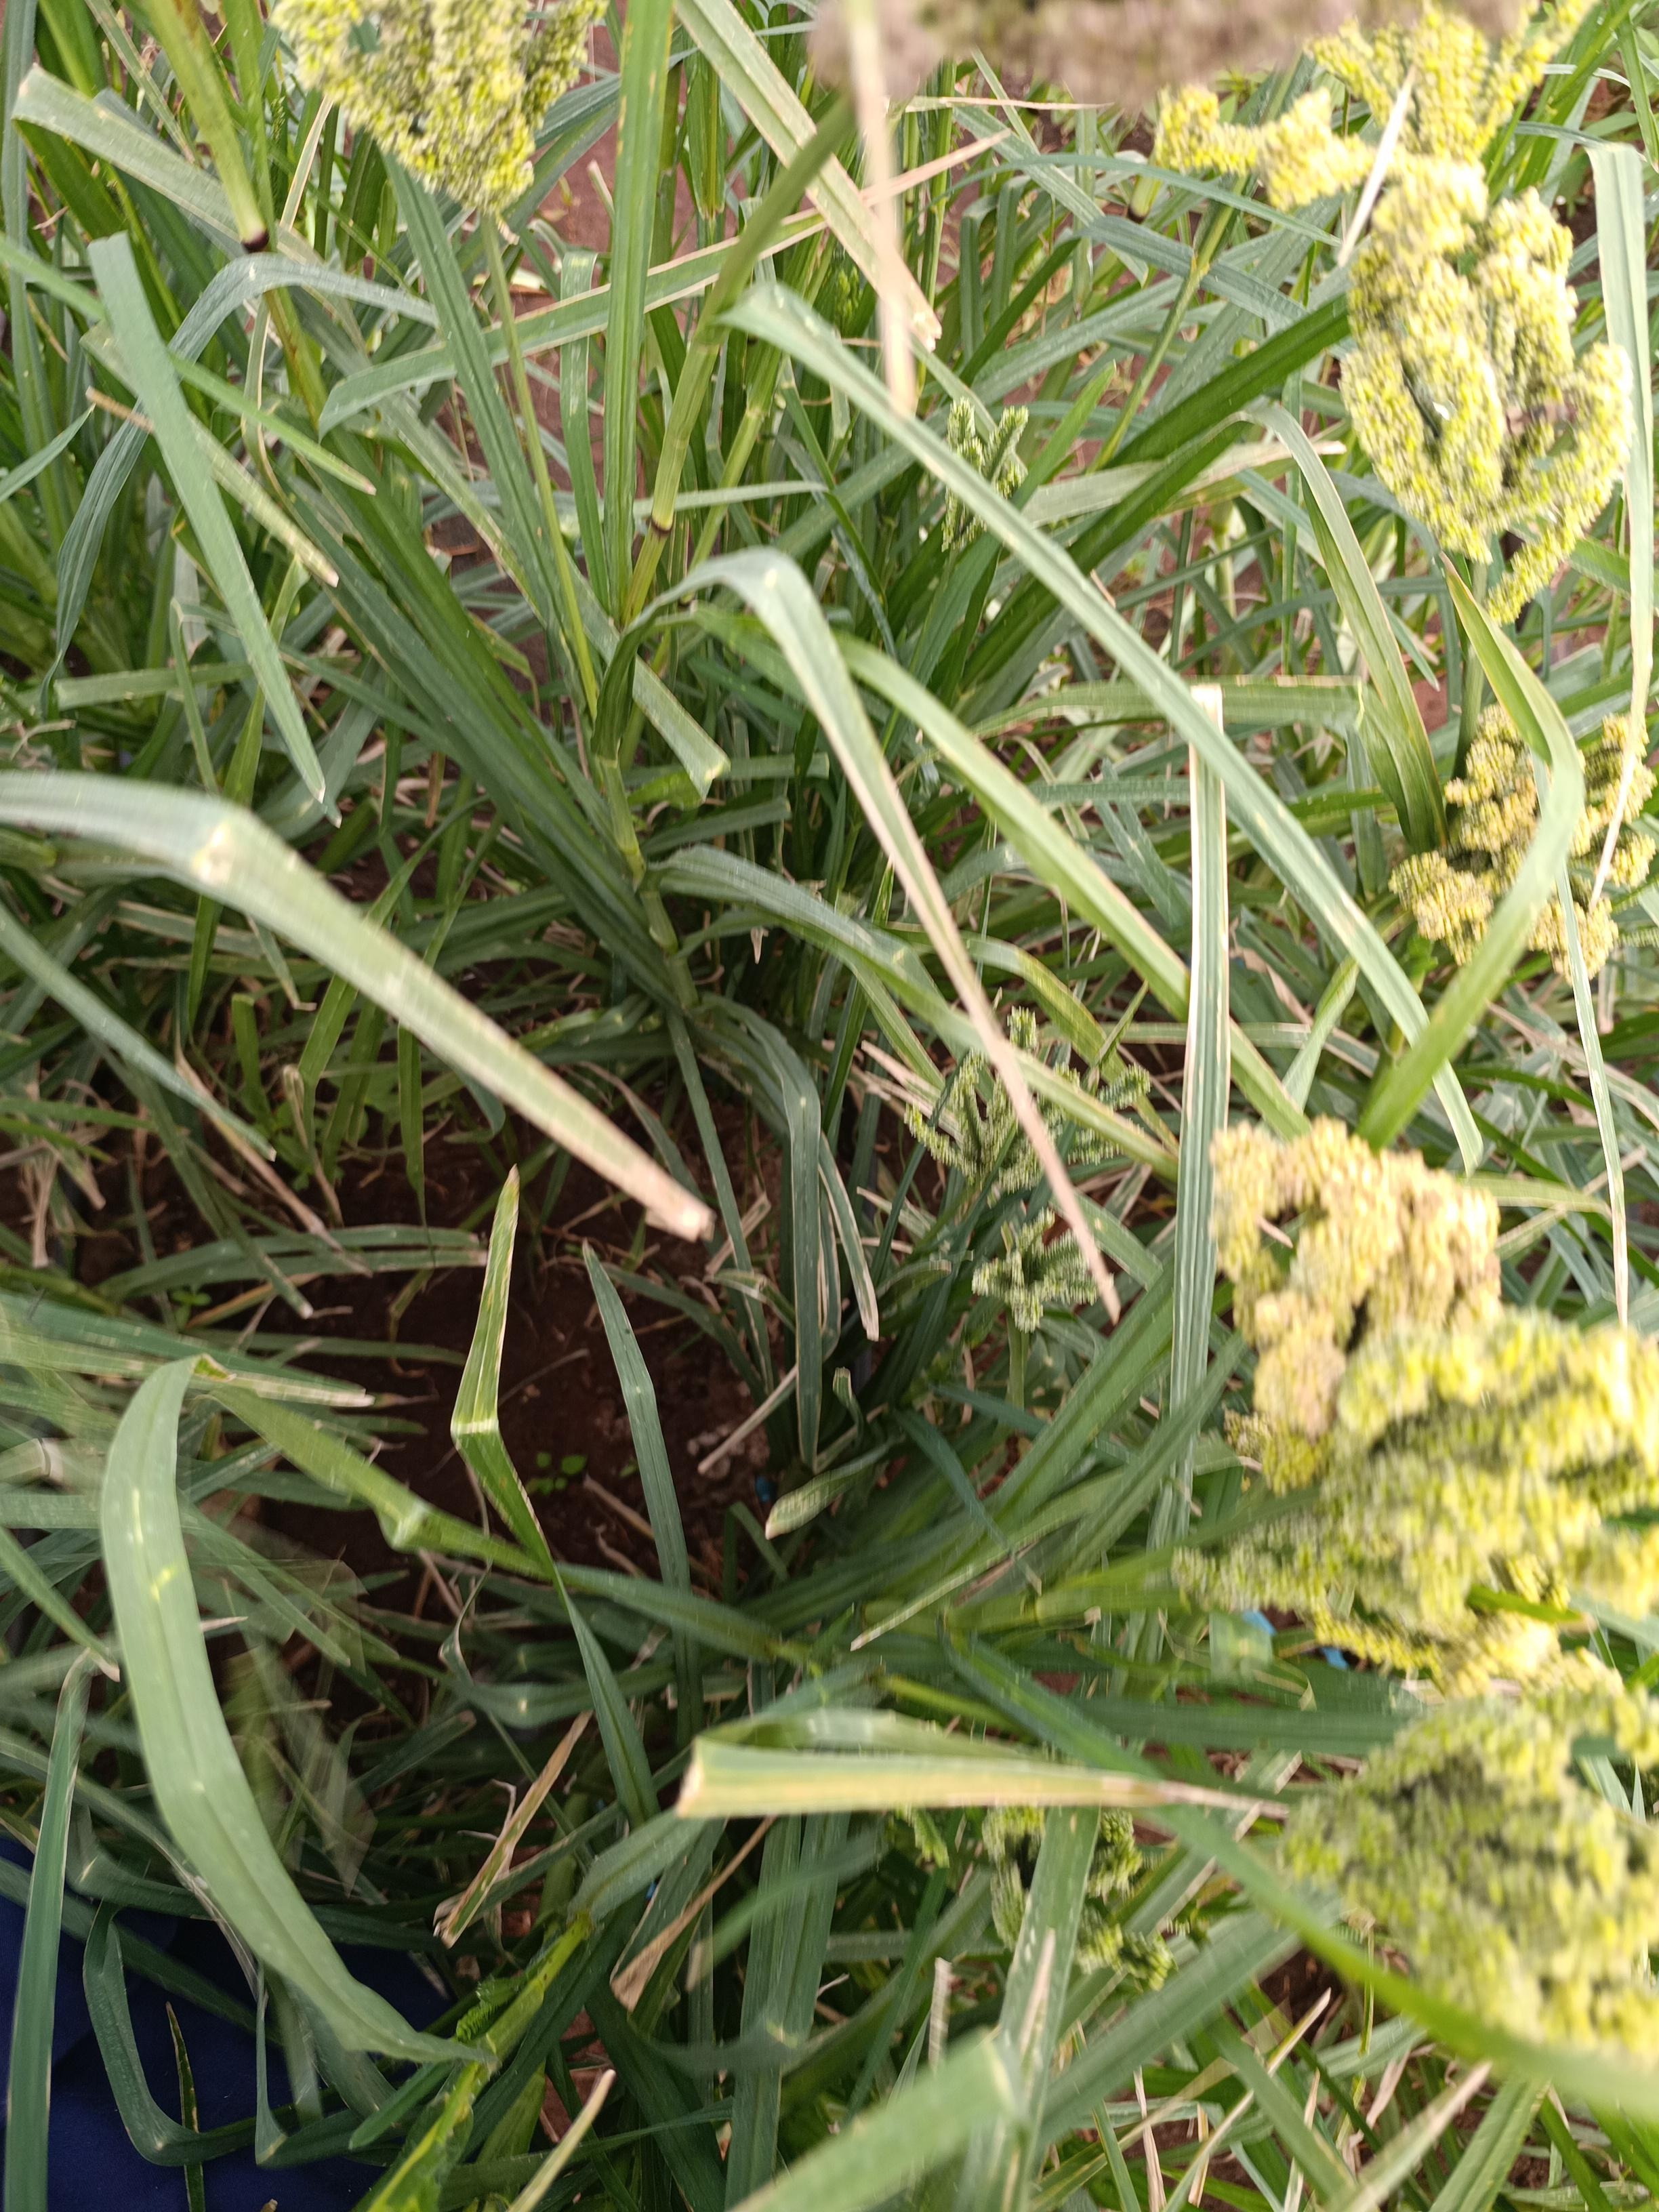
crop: finger millet
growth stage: filling grain
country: Kenya
